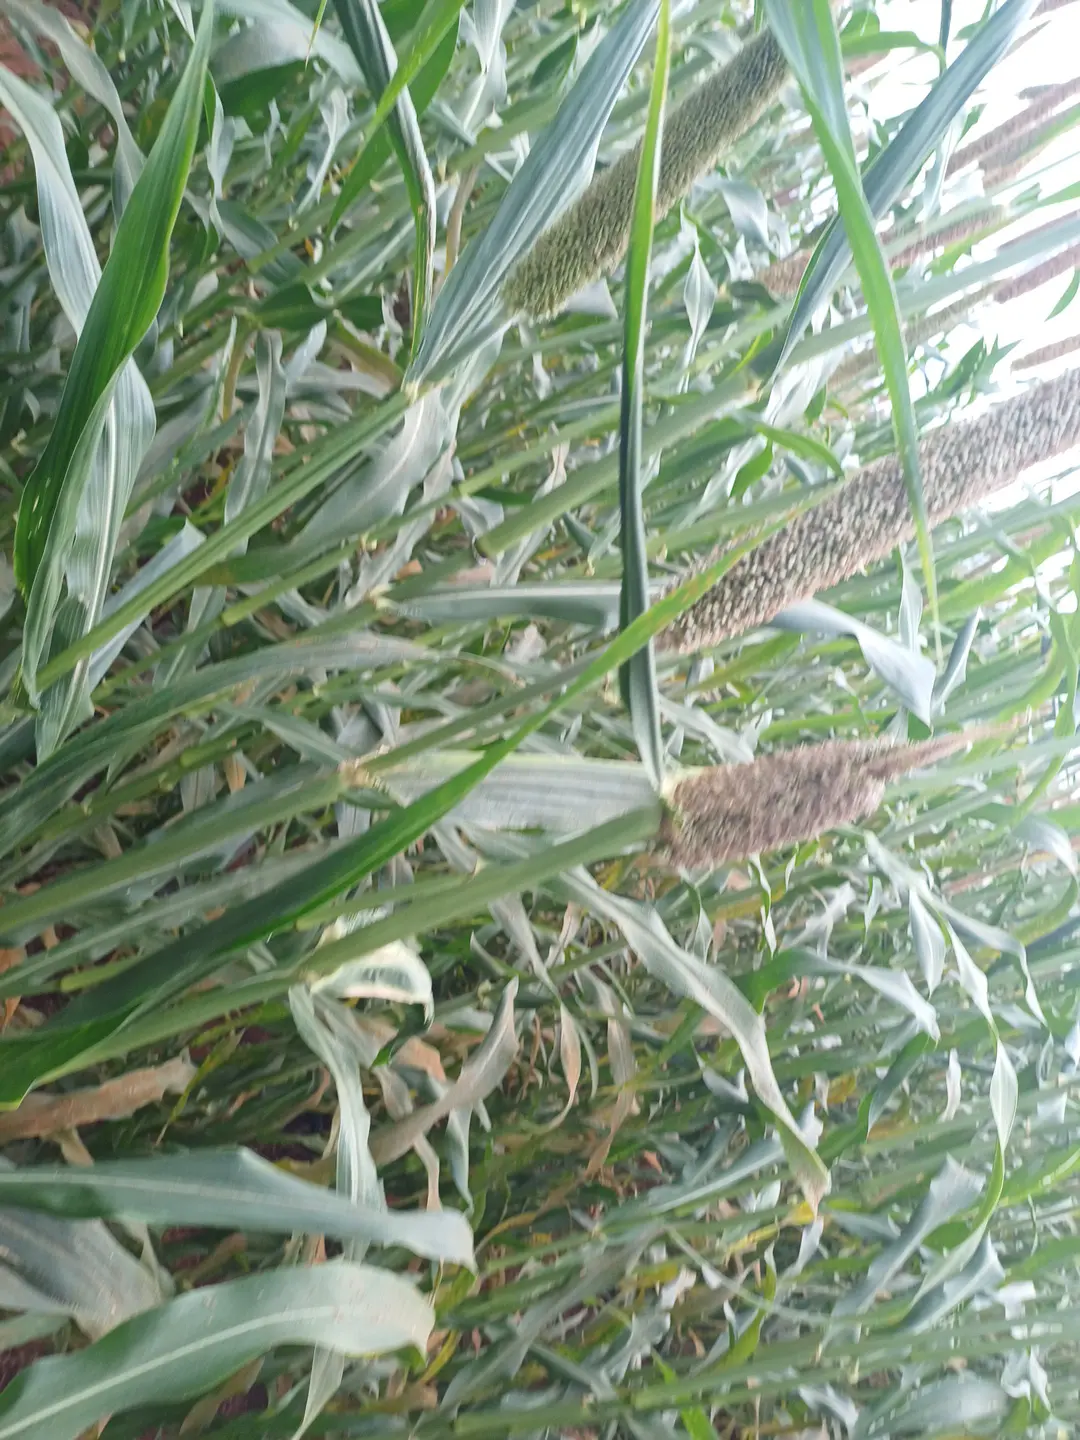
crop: pearl millet
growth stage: filling grain
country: Kenya
